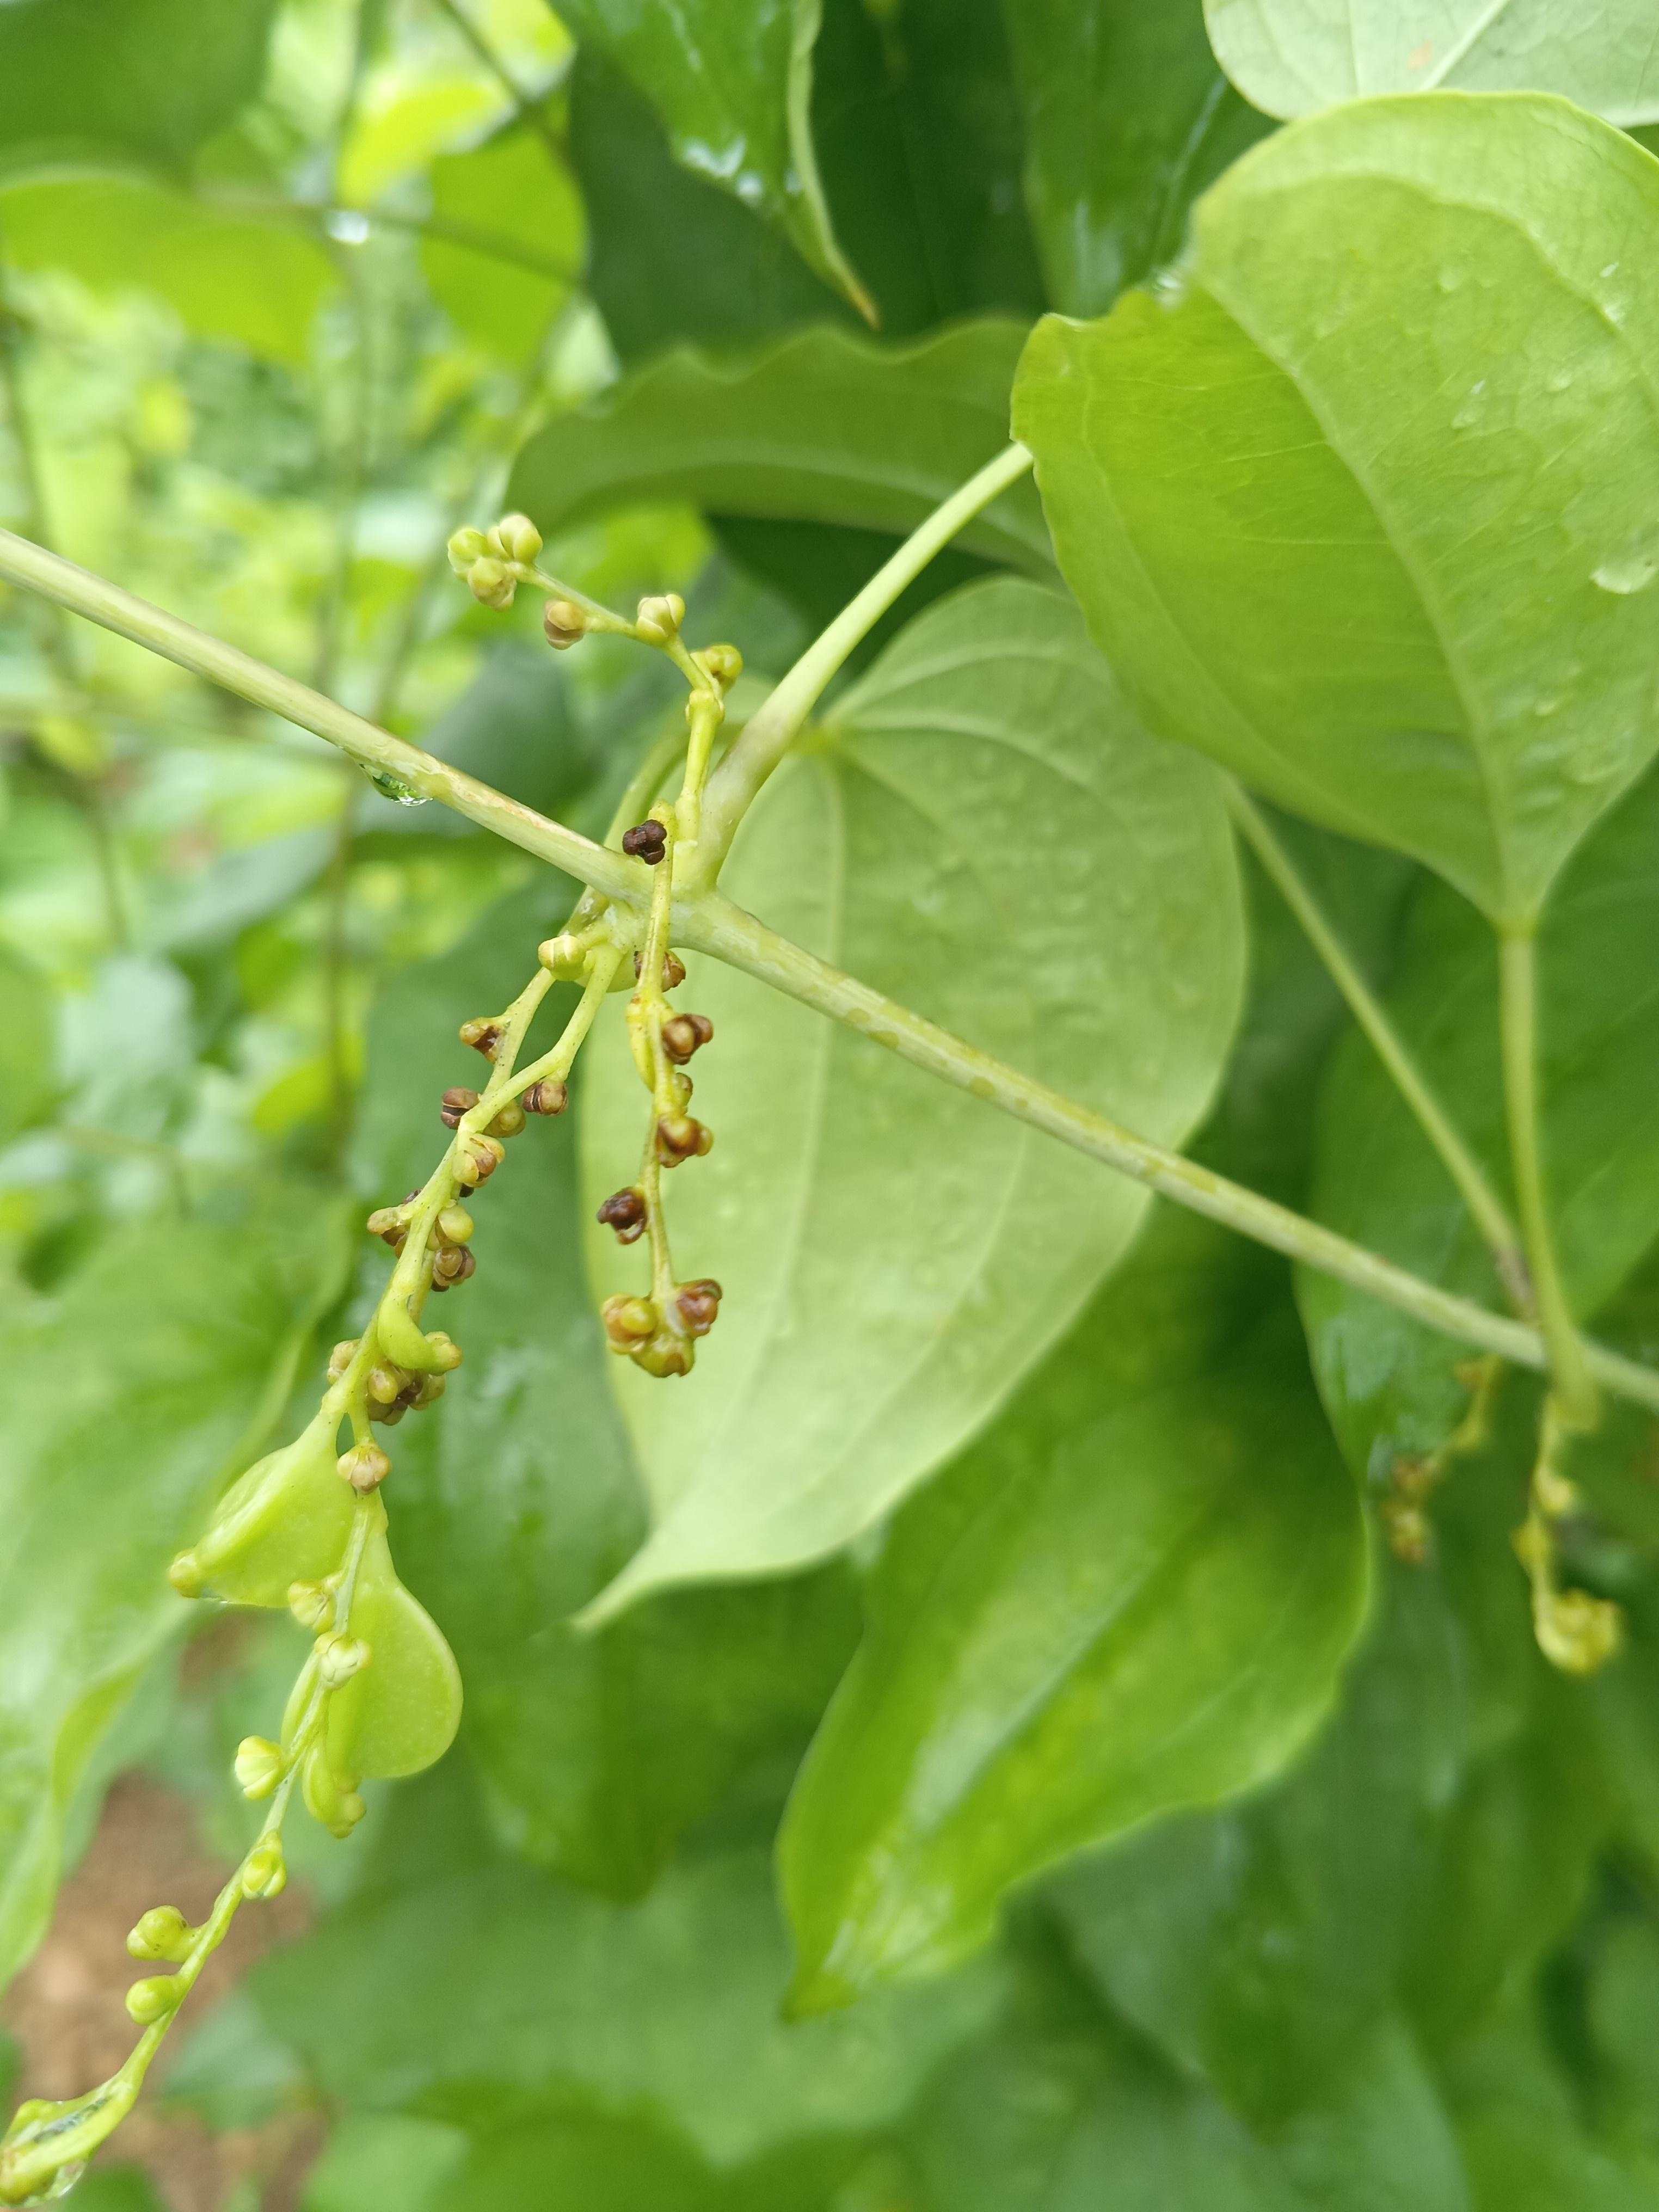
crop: yam
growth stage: flowering
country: Nigeria
